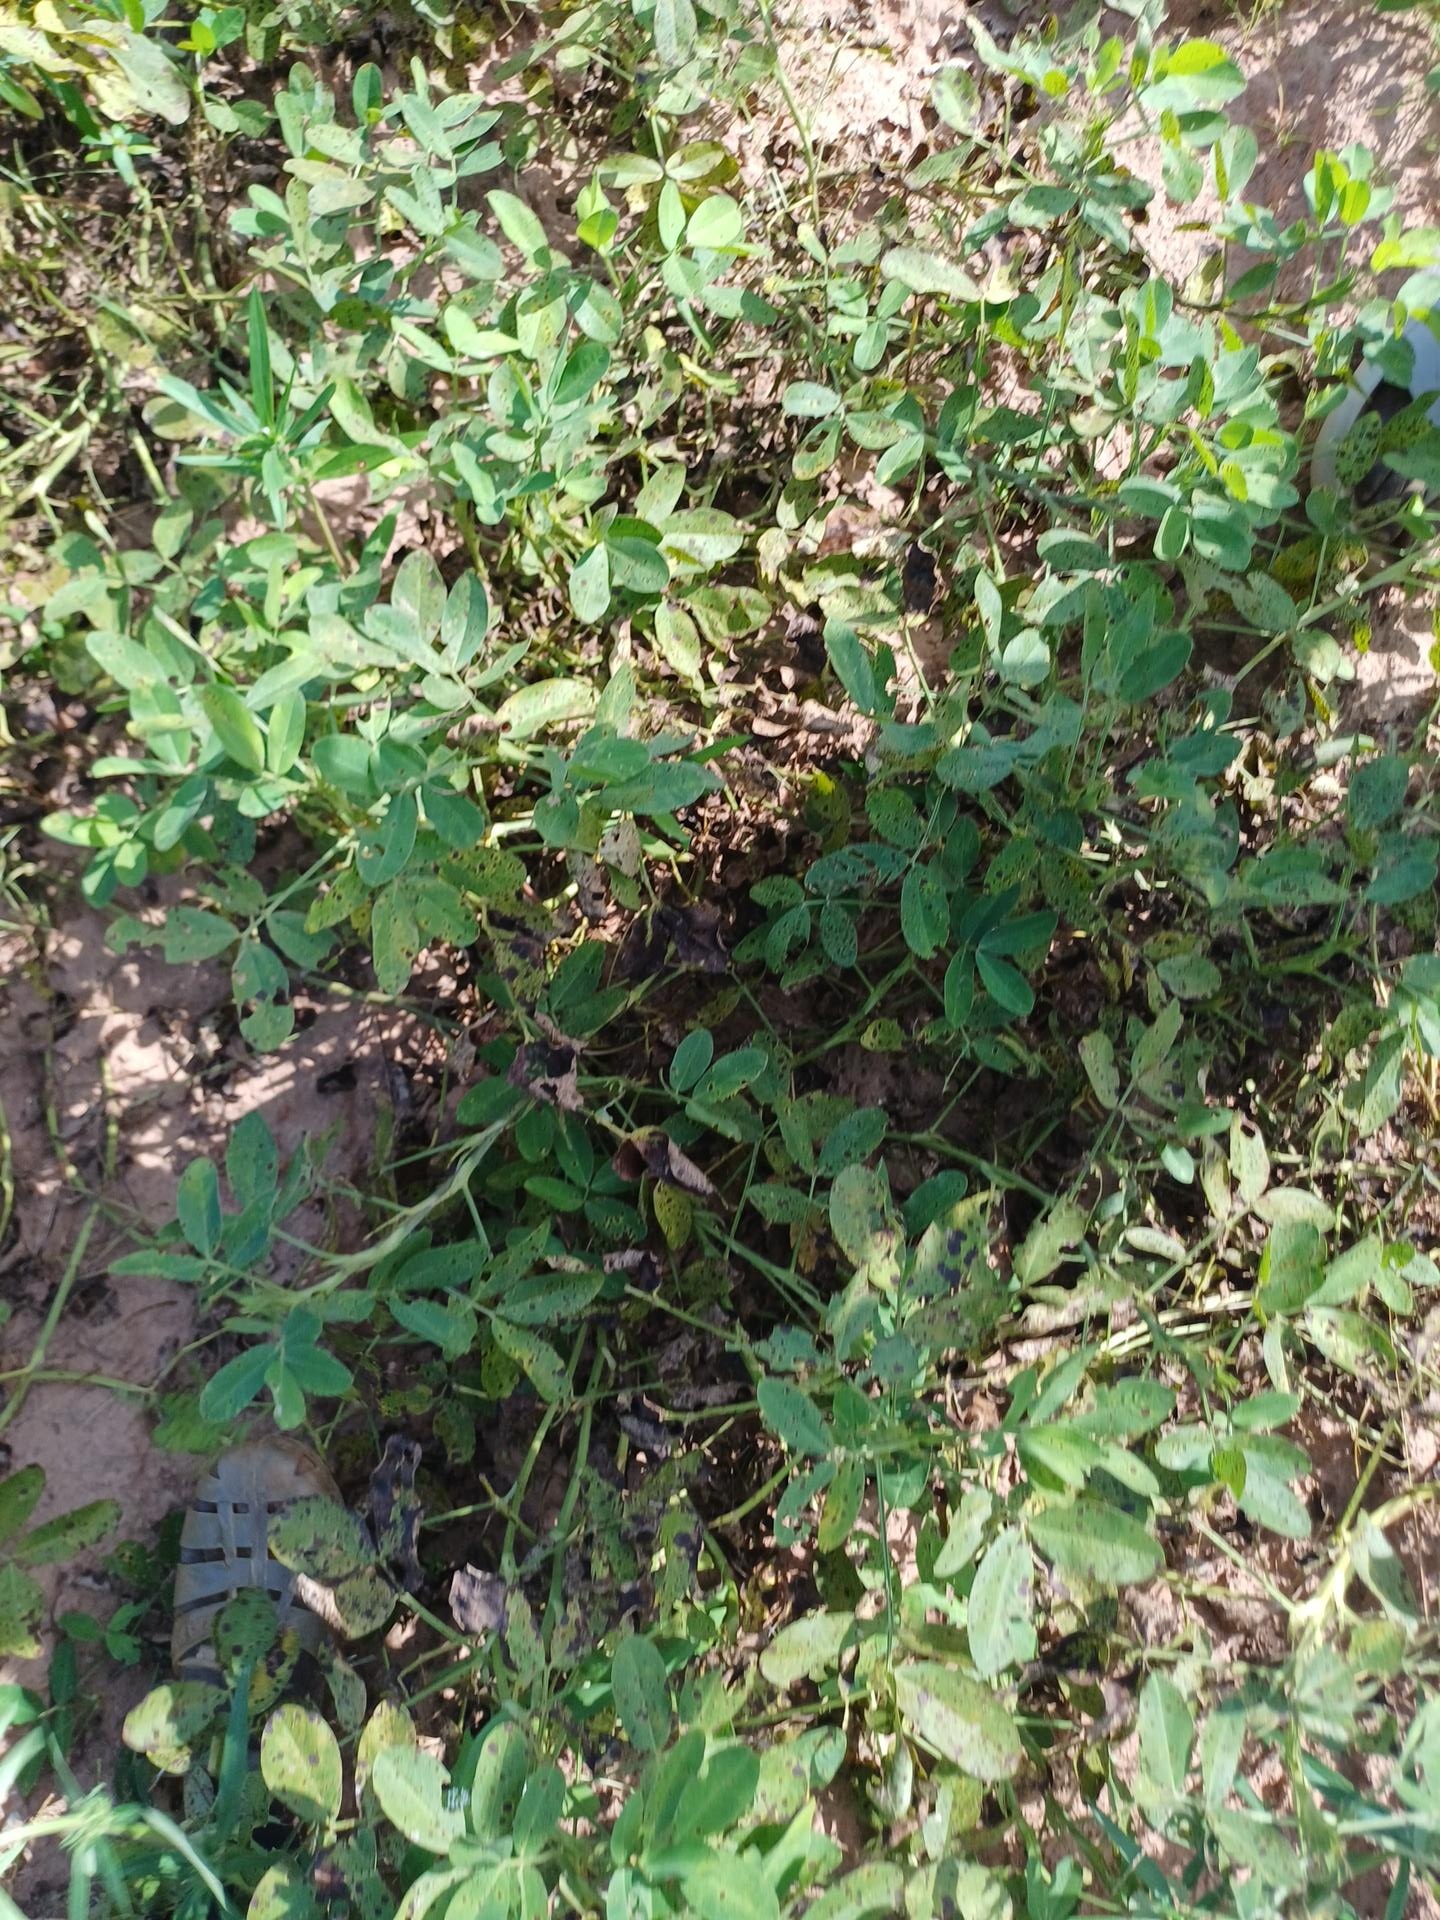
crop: groundnut
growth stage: flowering
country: Senegal
